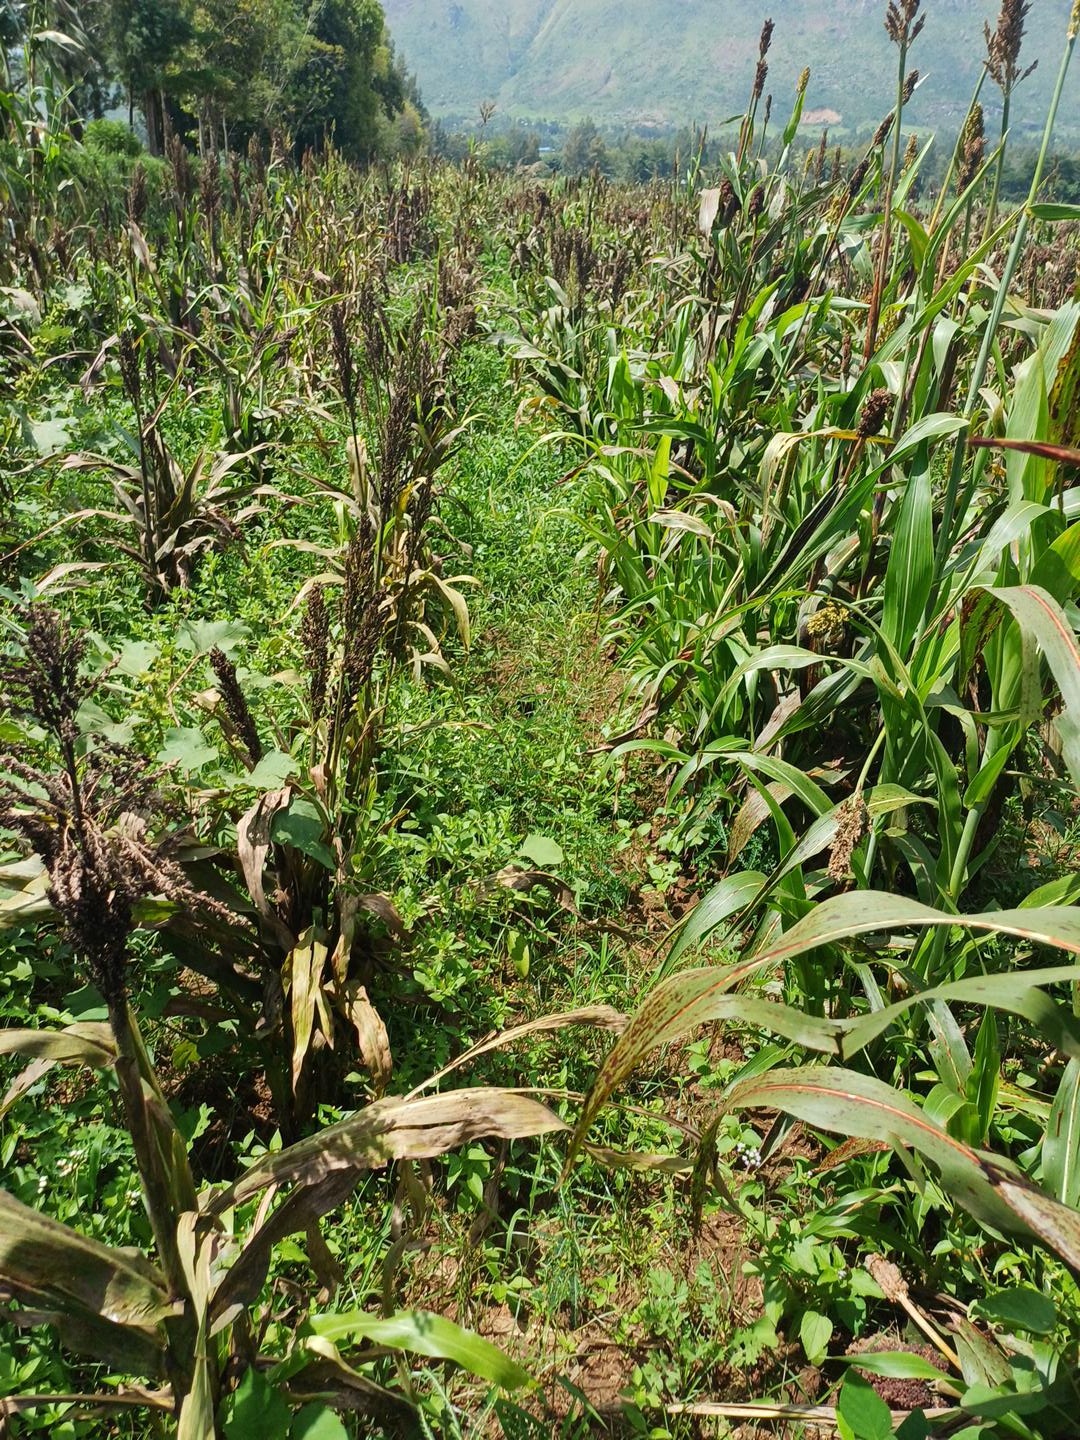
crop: sorghum
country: Kenya
